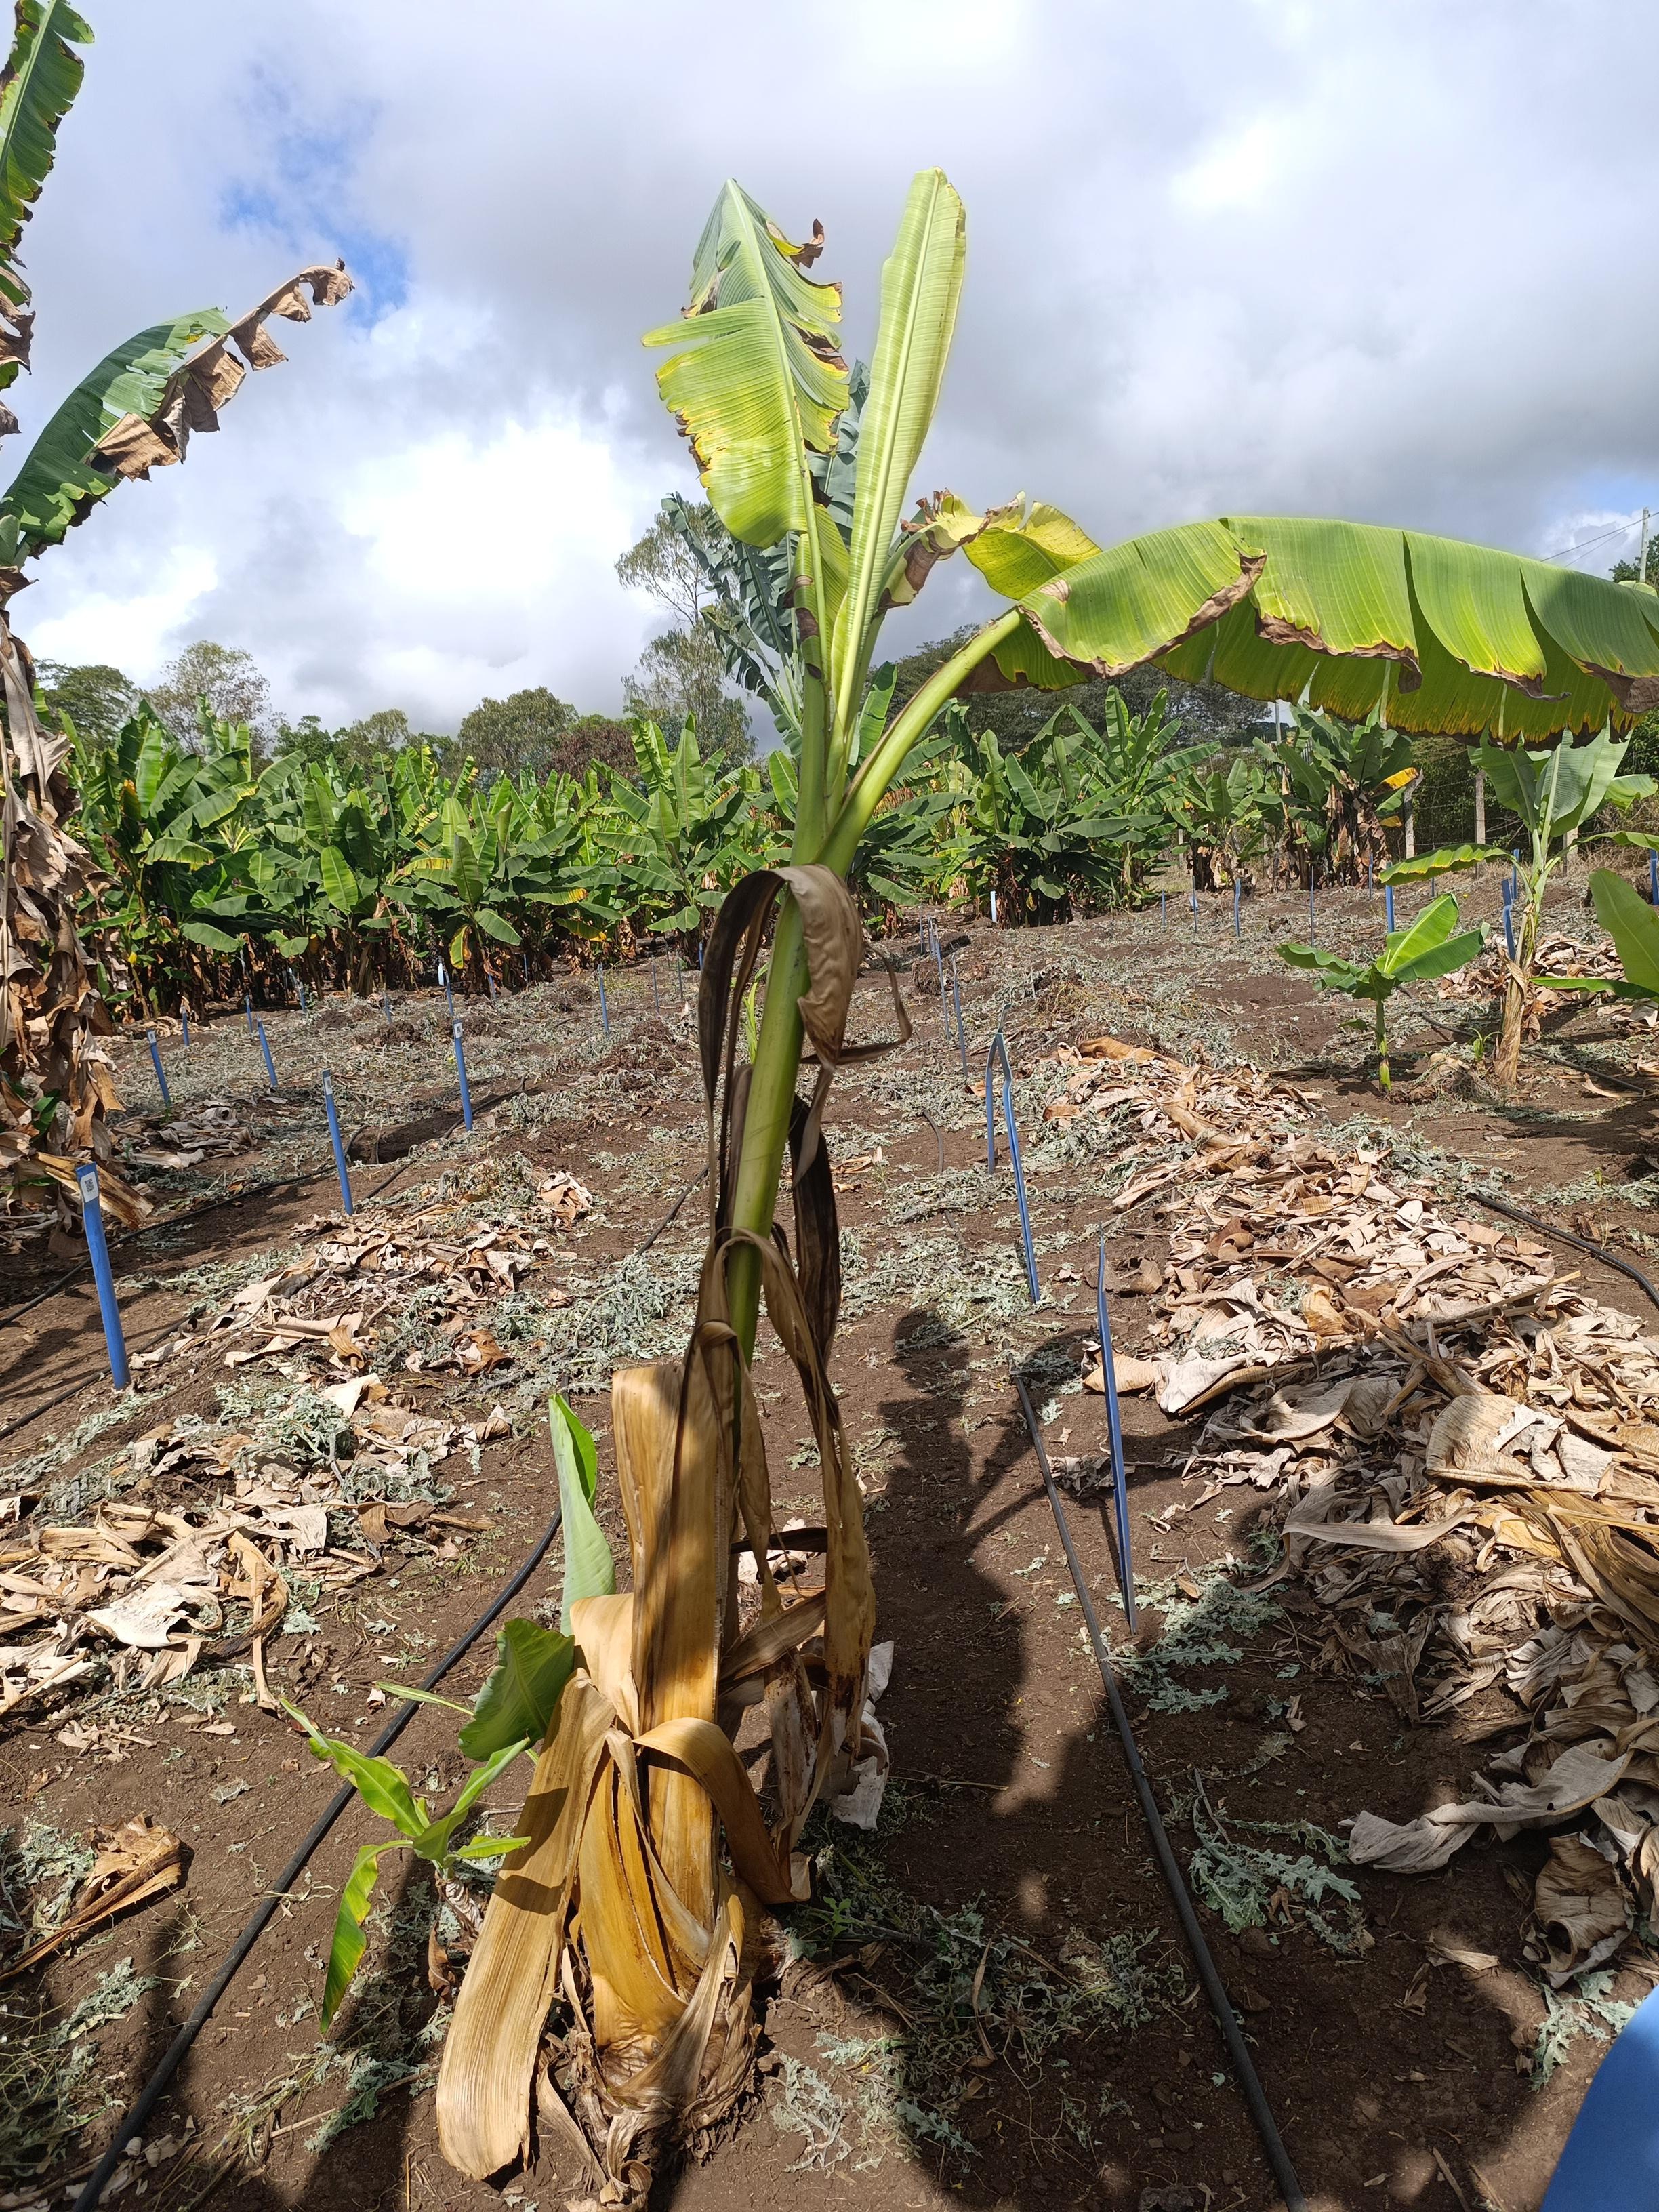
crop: banana
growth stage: vegetative
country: Tanzania
